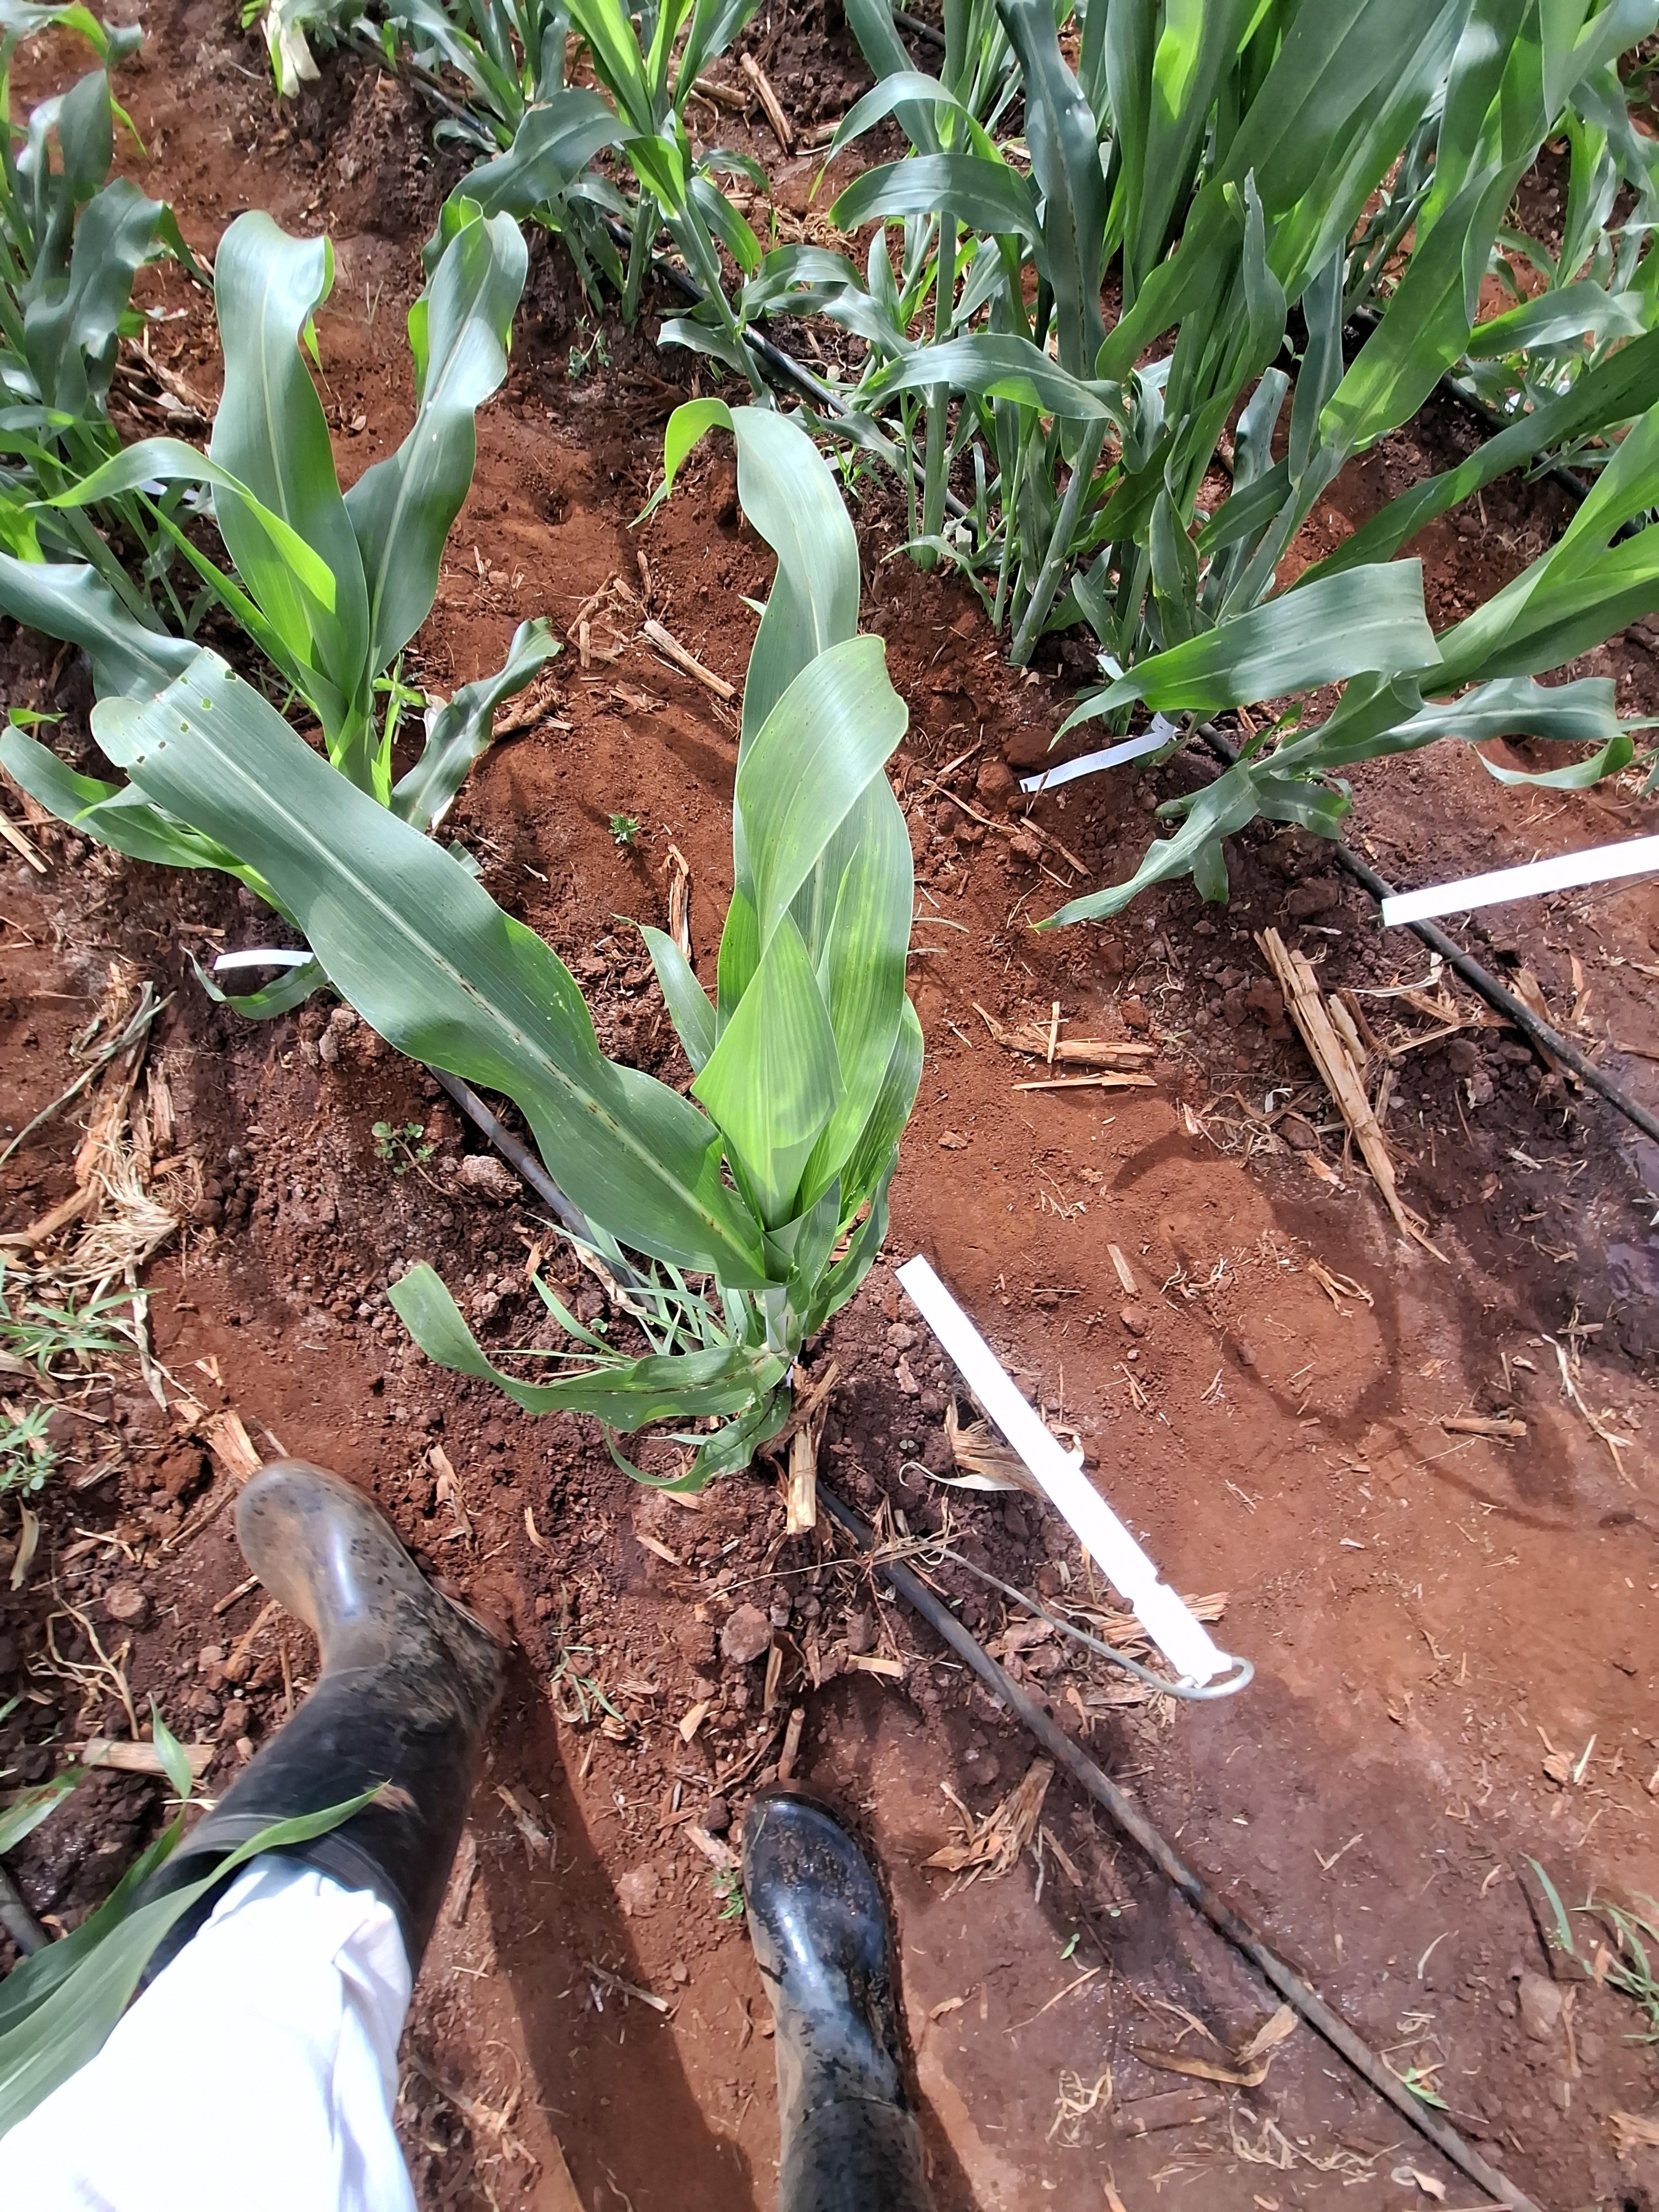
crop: sorghum
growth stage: vegetative
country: Kenya
